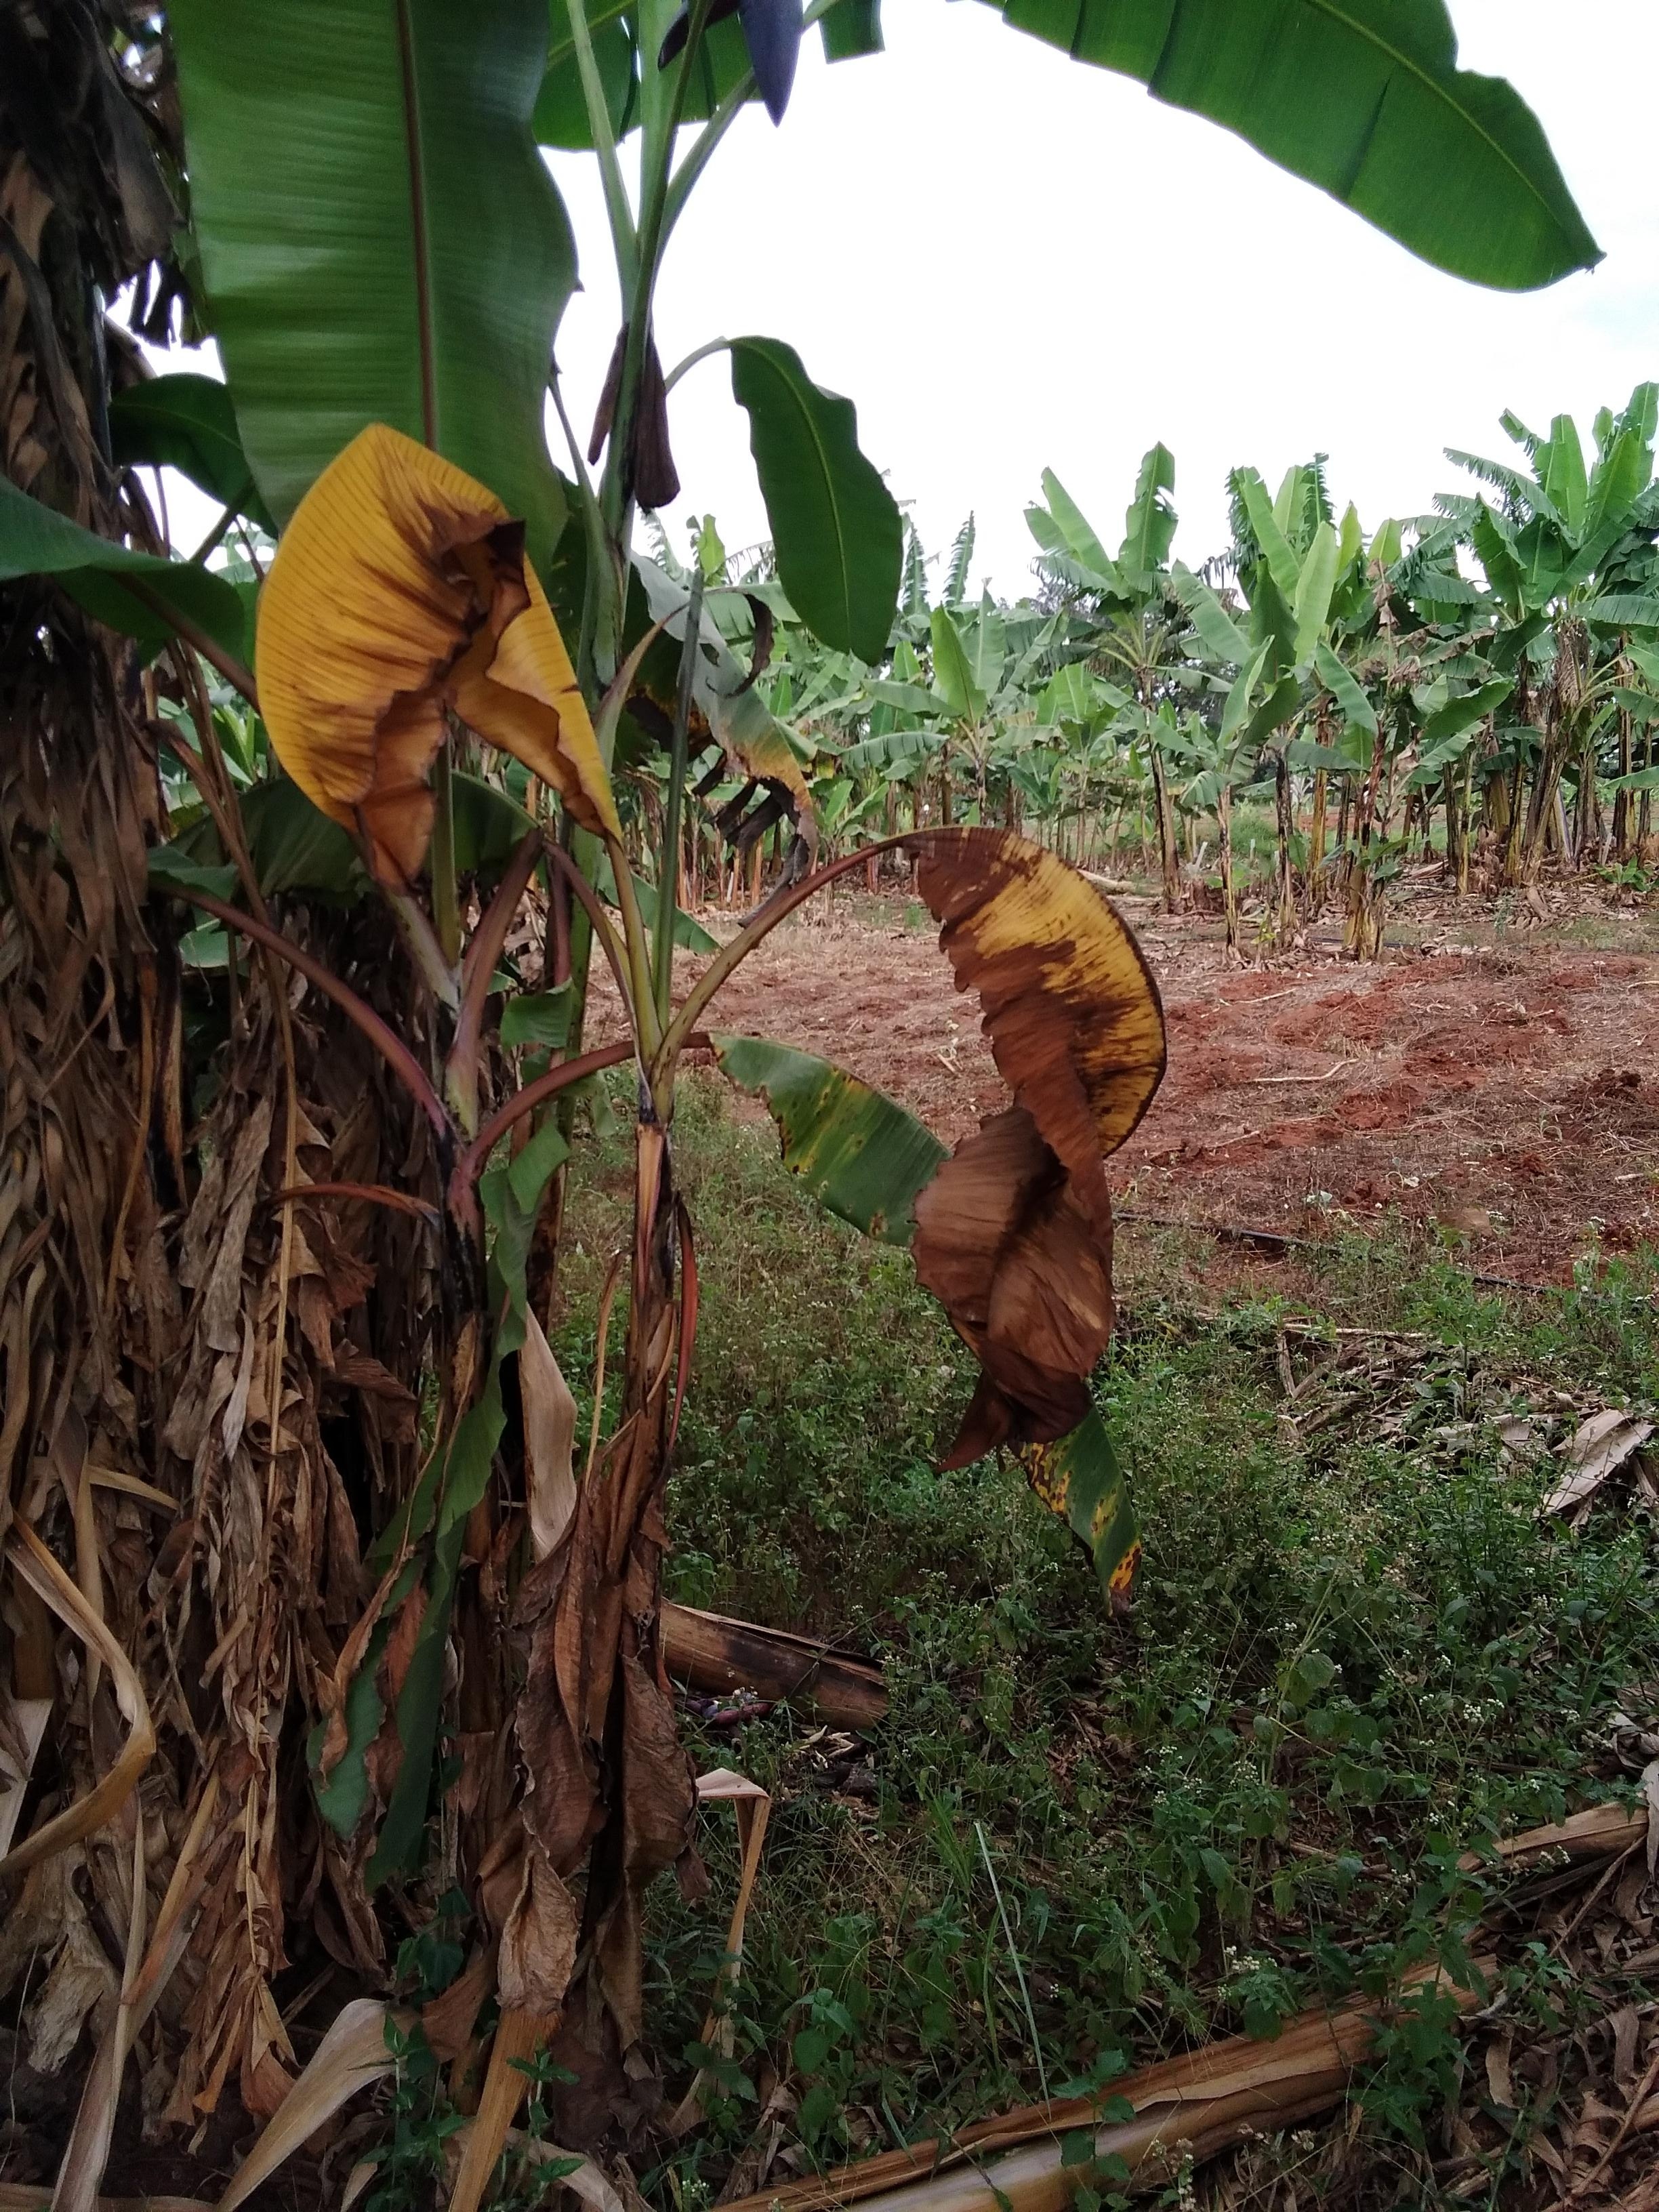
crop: banana
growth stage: vegetative
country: Uganda
